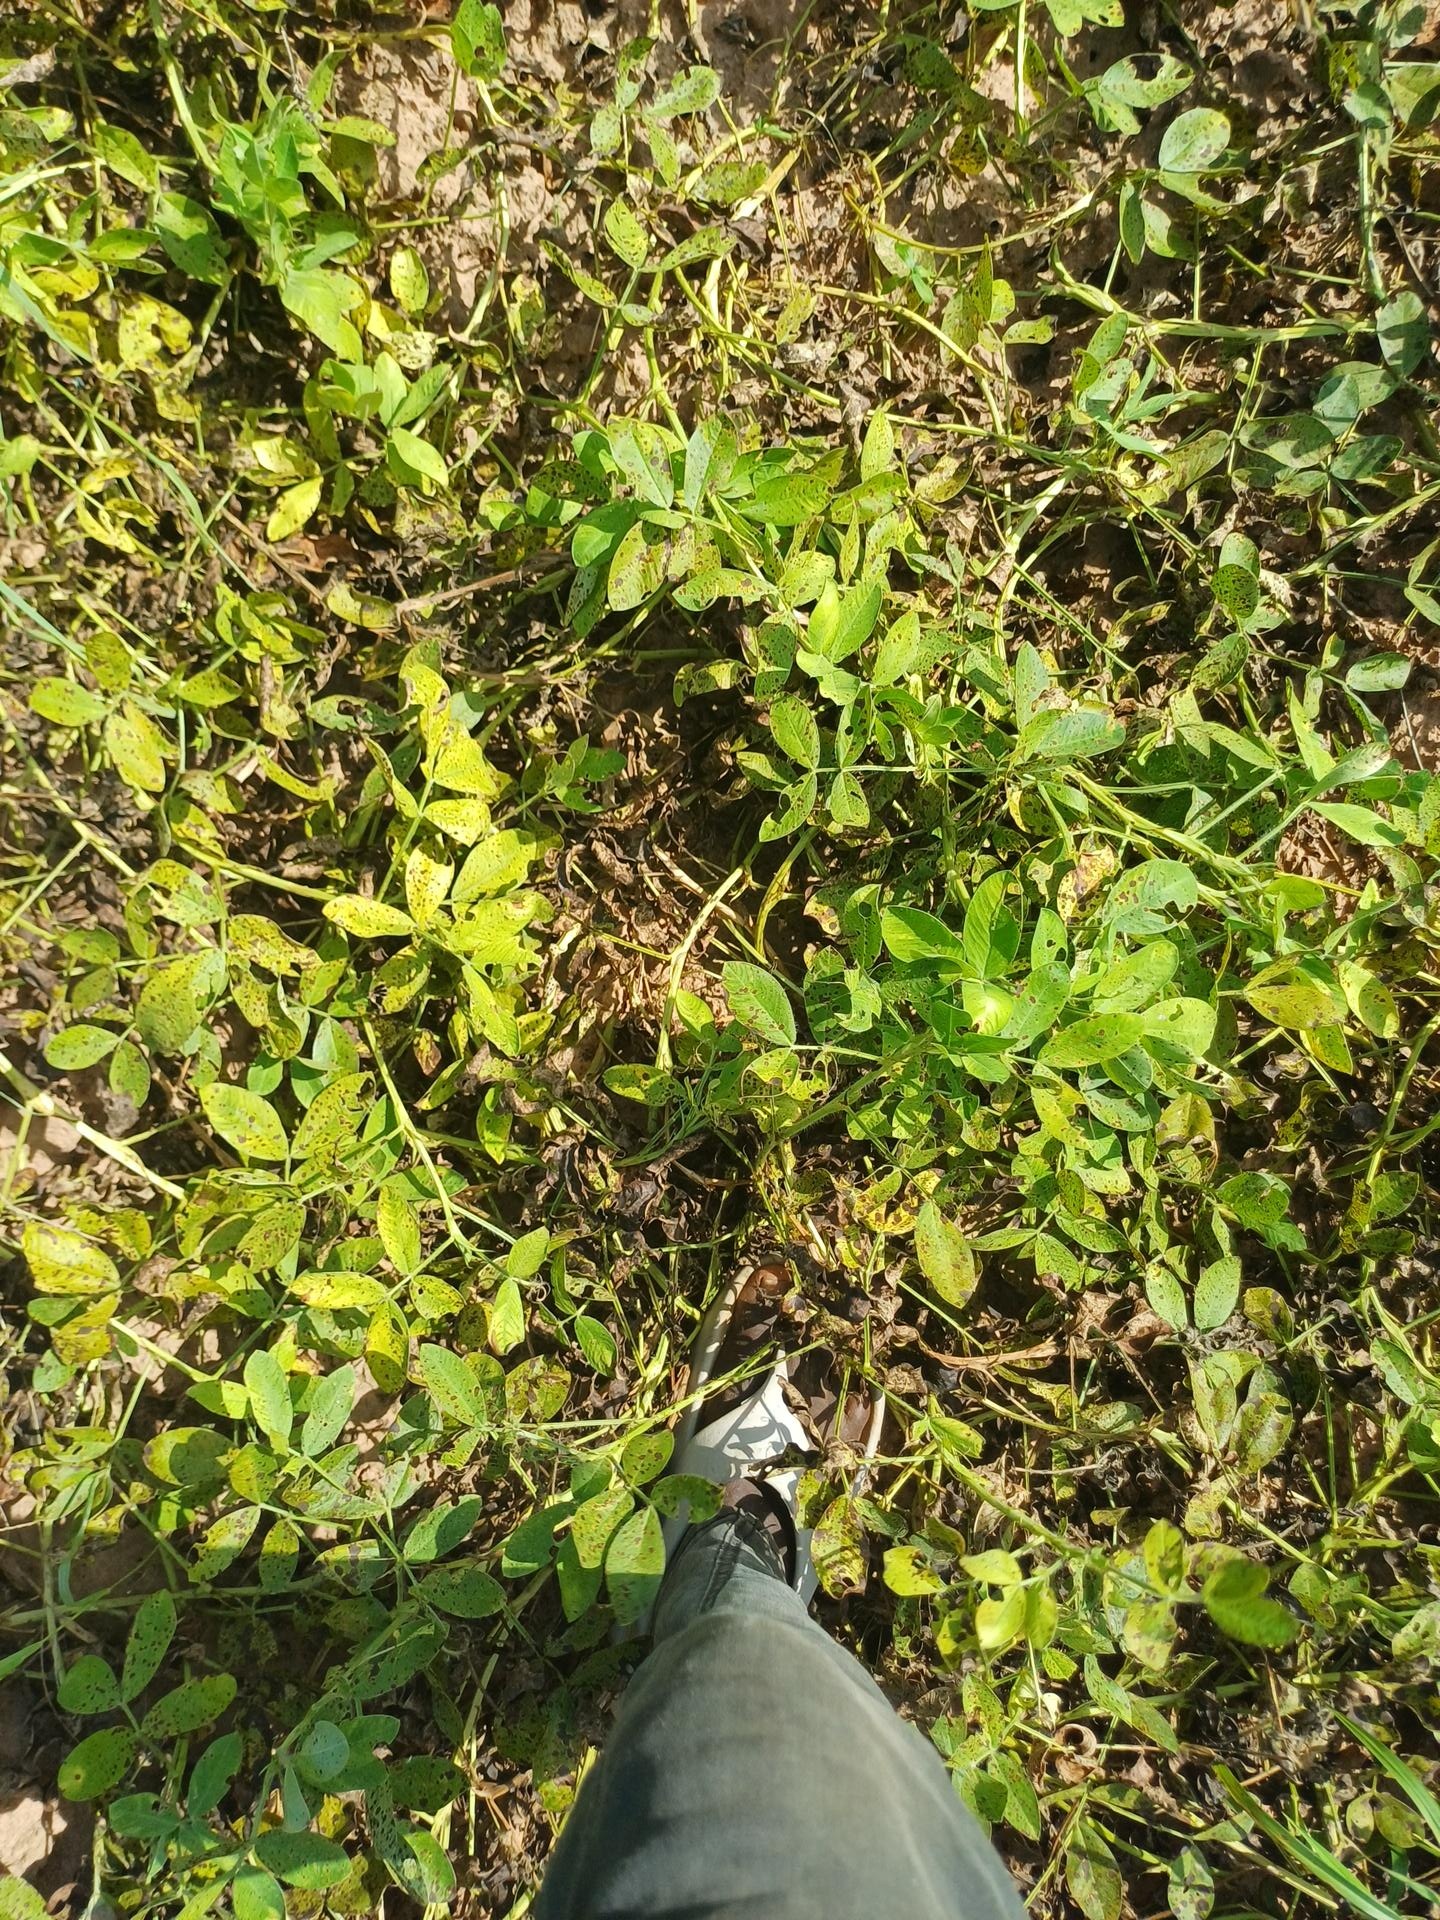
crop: groundnut
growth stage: flowering
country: Senegal
